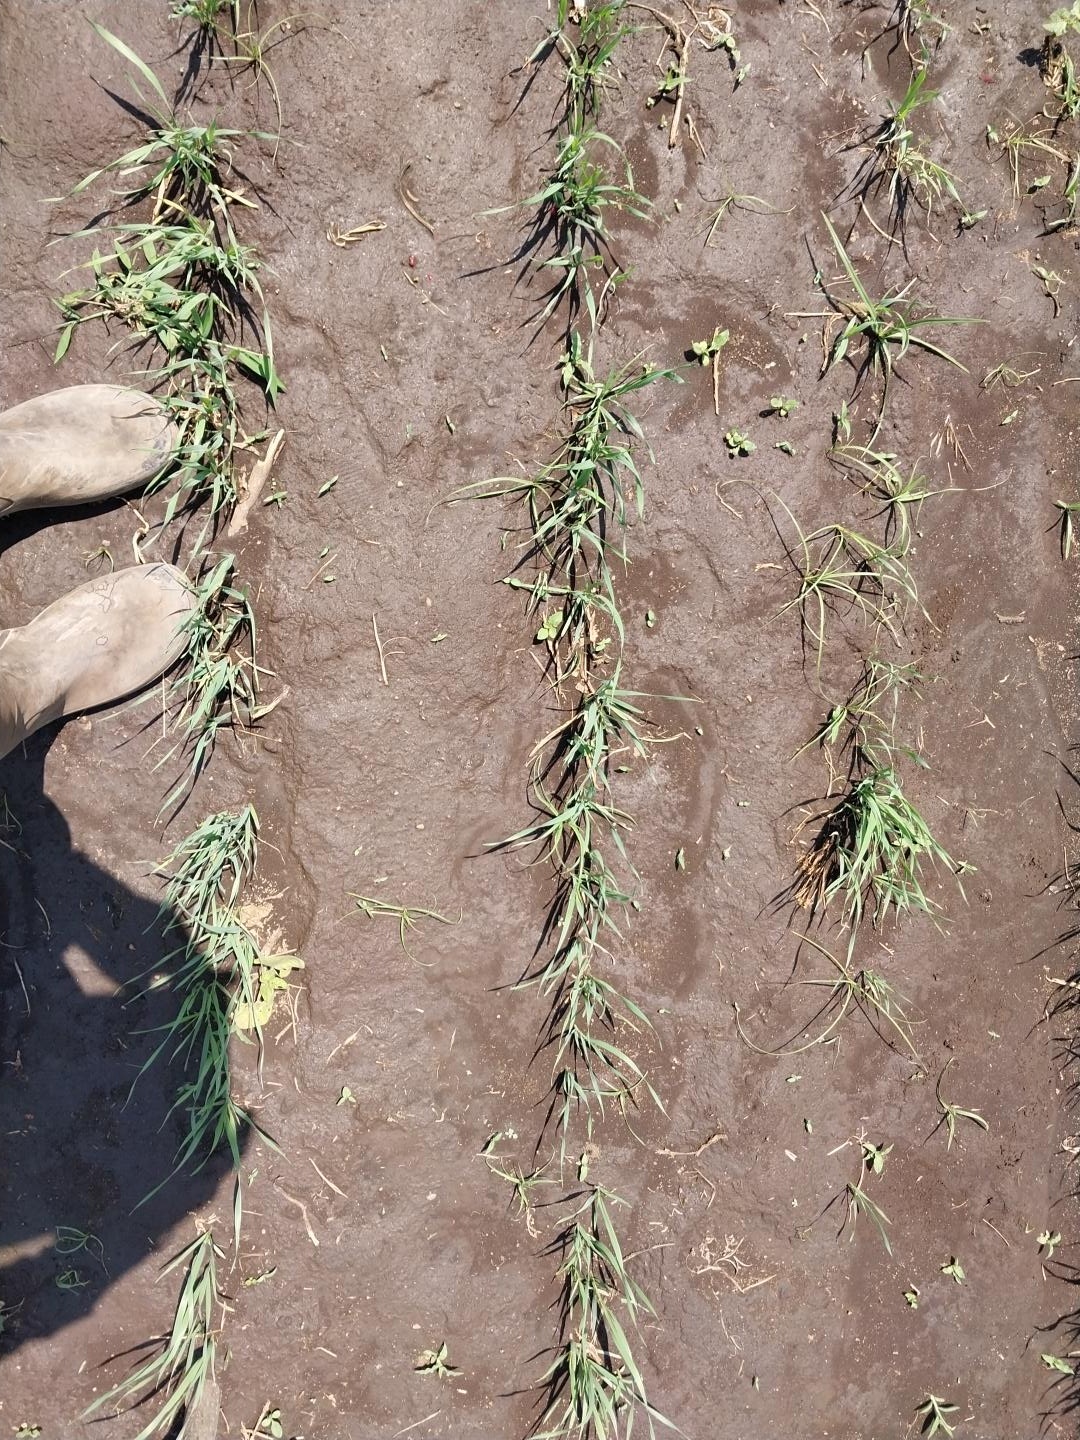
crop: wheat
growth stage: vegetative
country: Tanzania
